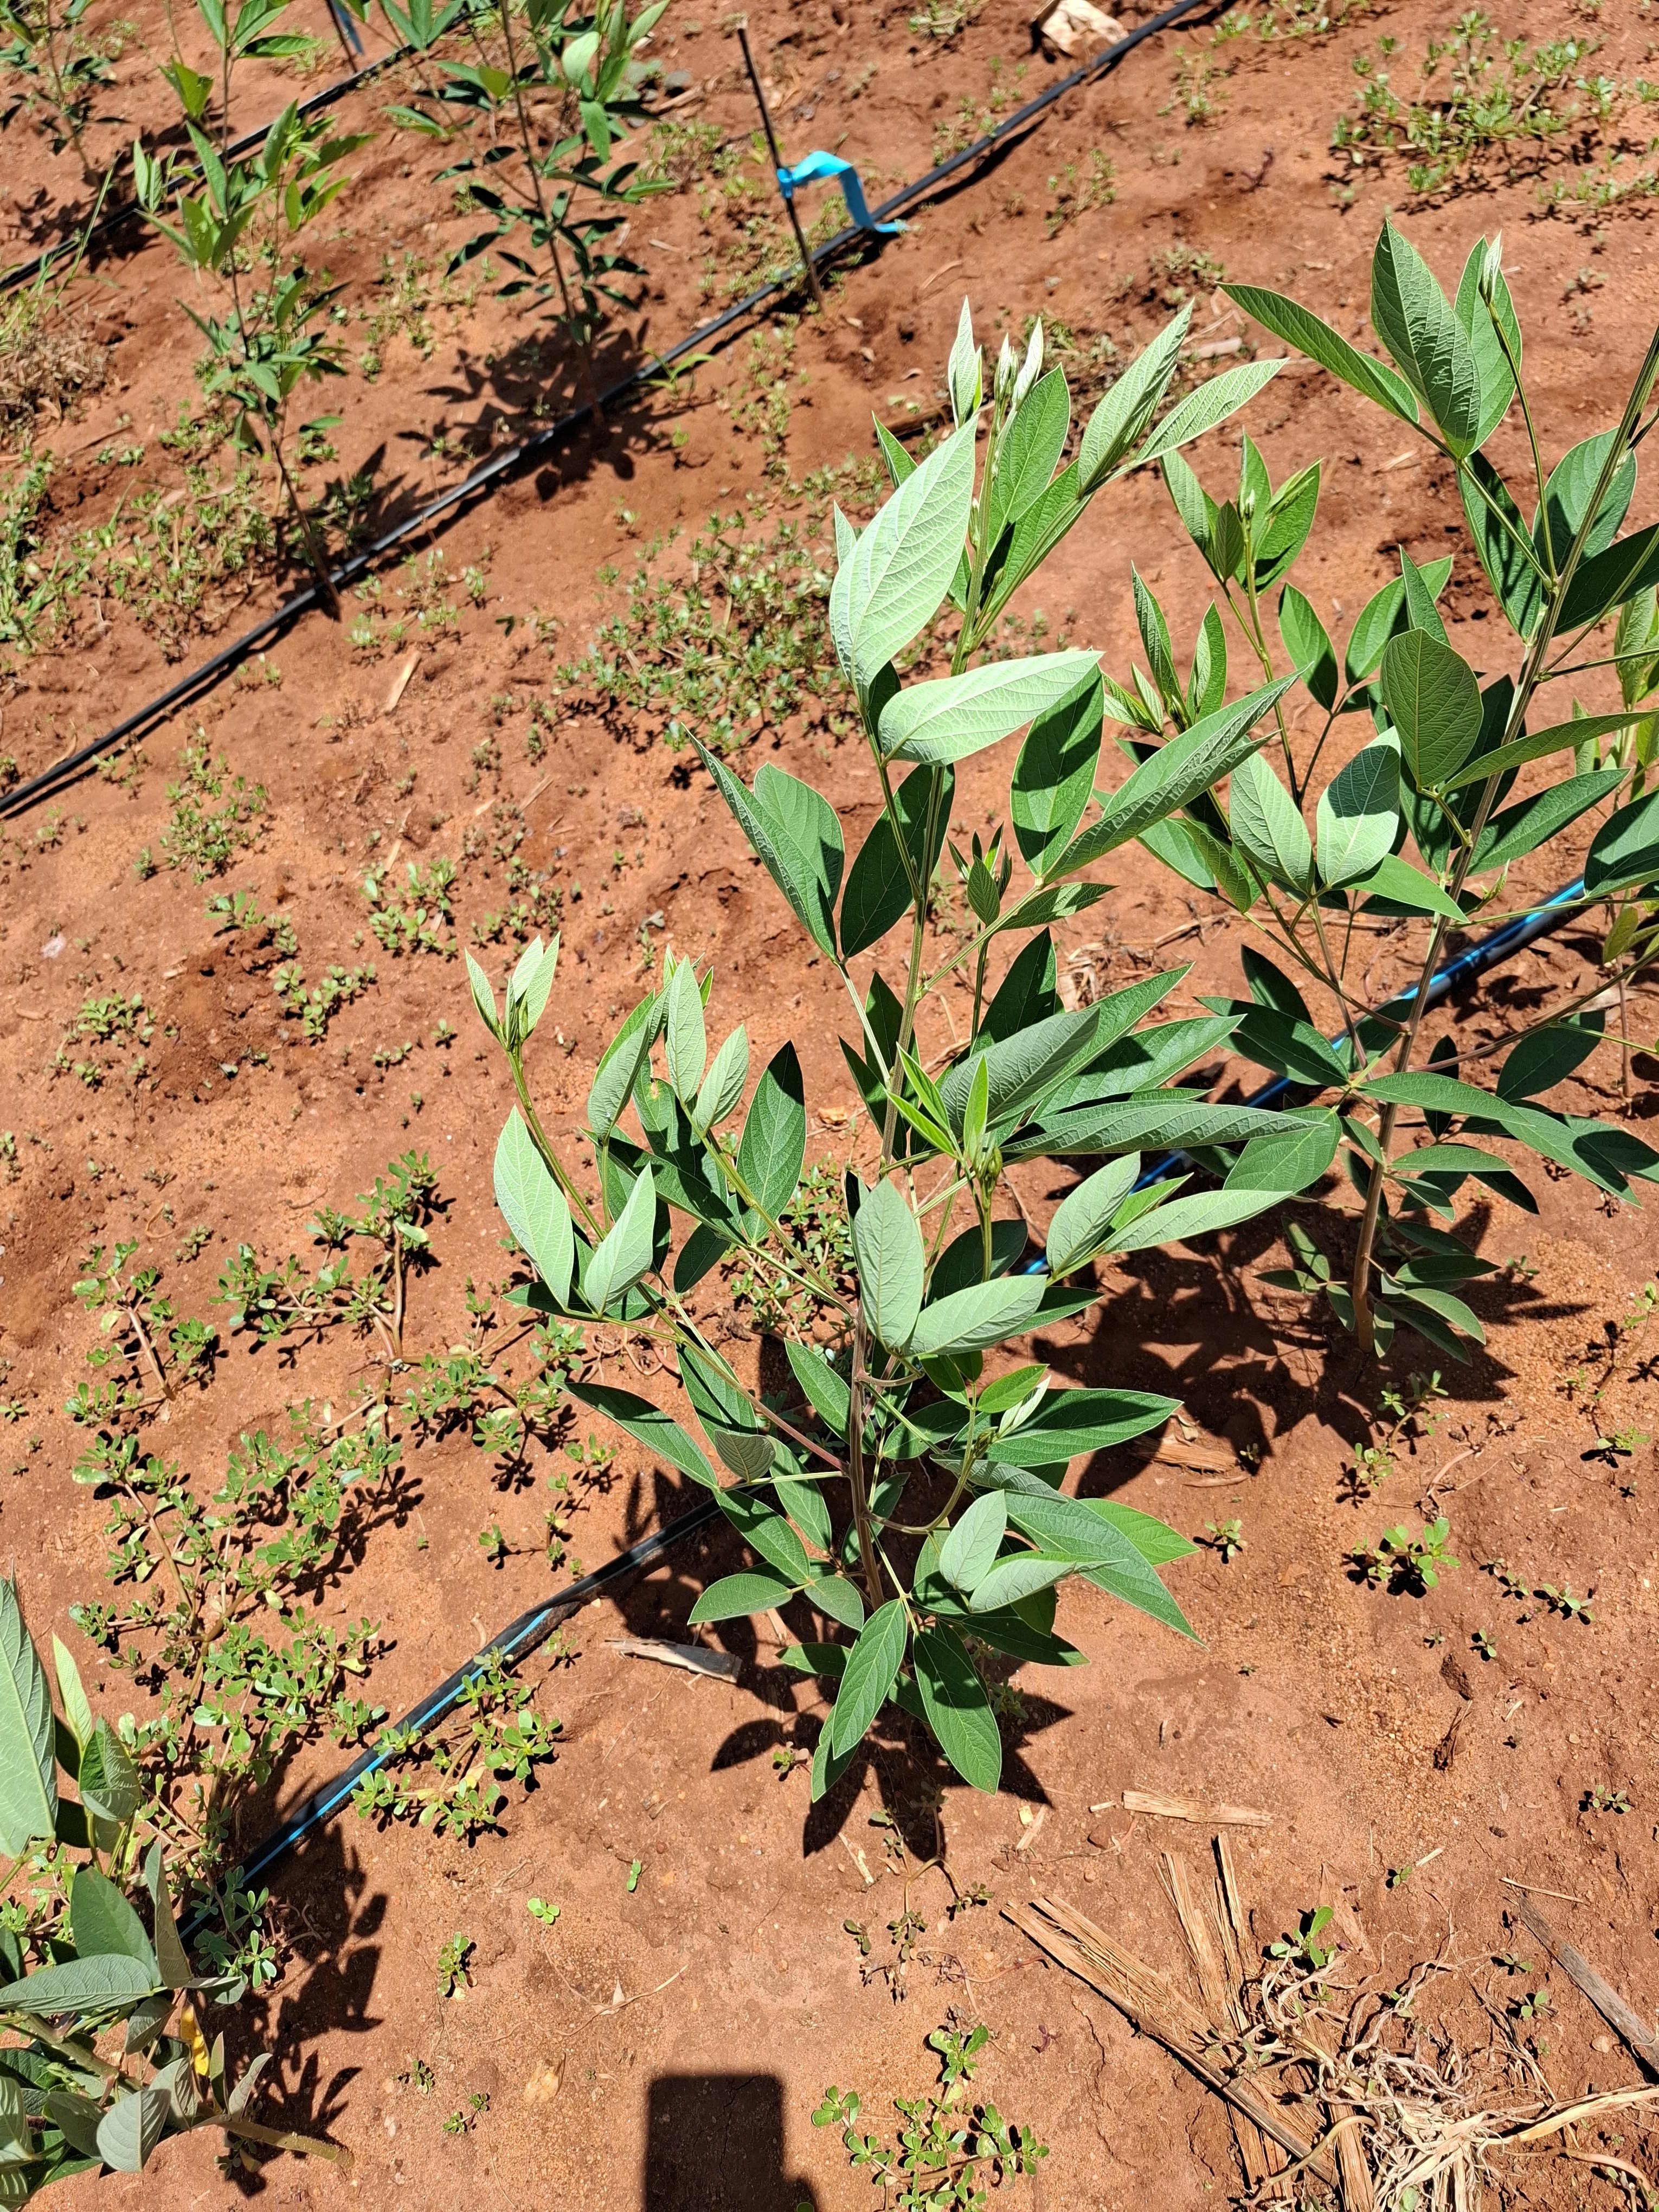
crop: pigeonpea
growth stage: flowering
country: Kenya
